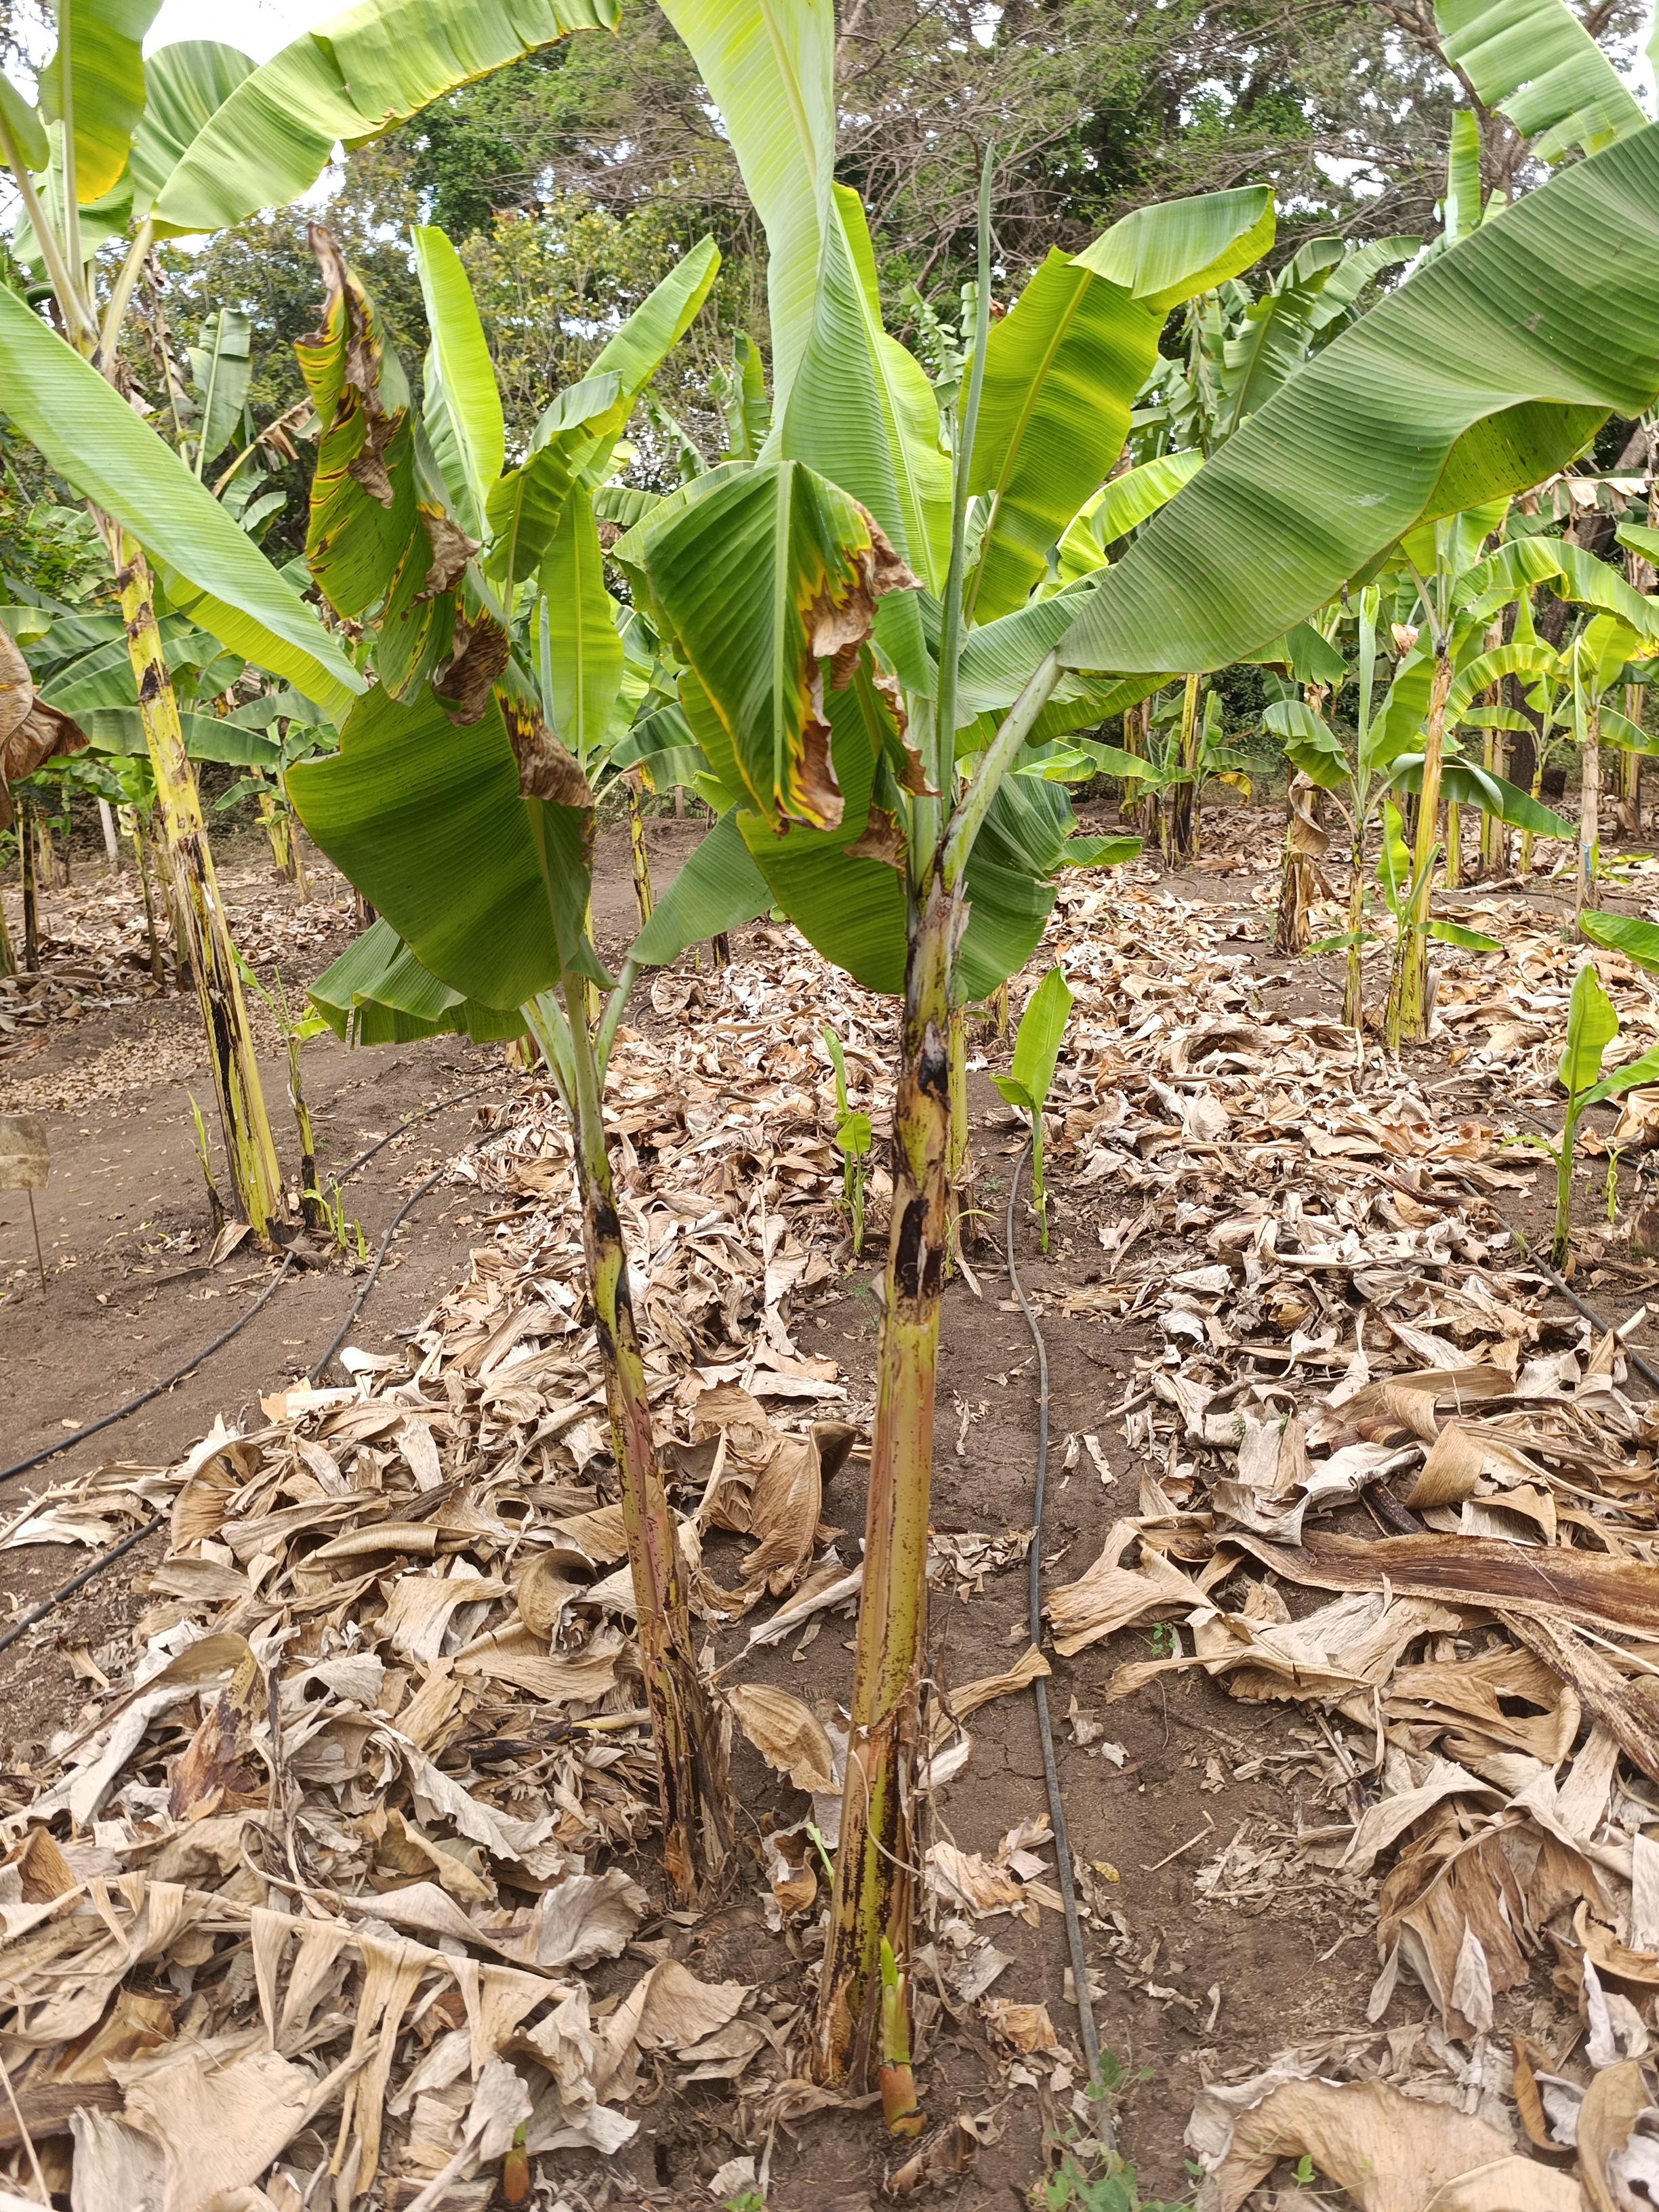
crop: banana
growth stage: vegetative
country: Tanzania
